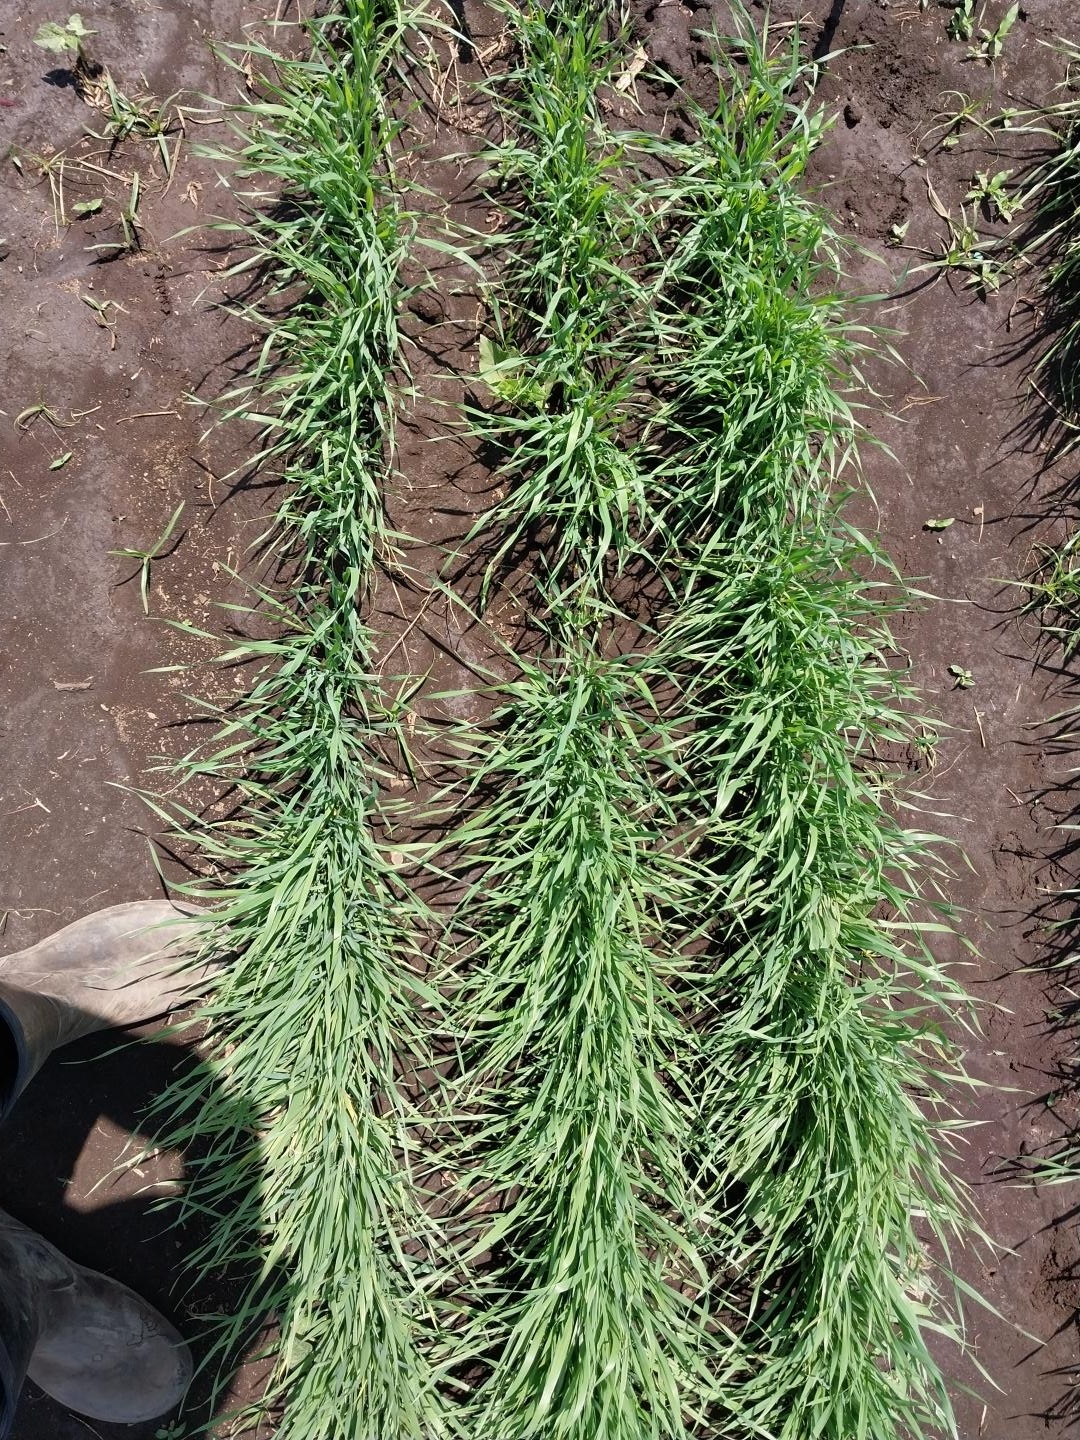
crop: wheat
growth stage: vegetative
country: Tanzania
